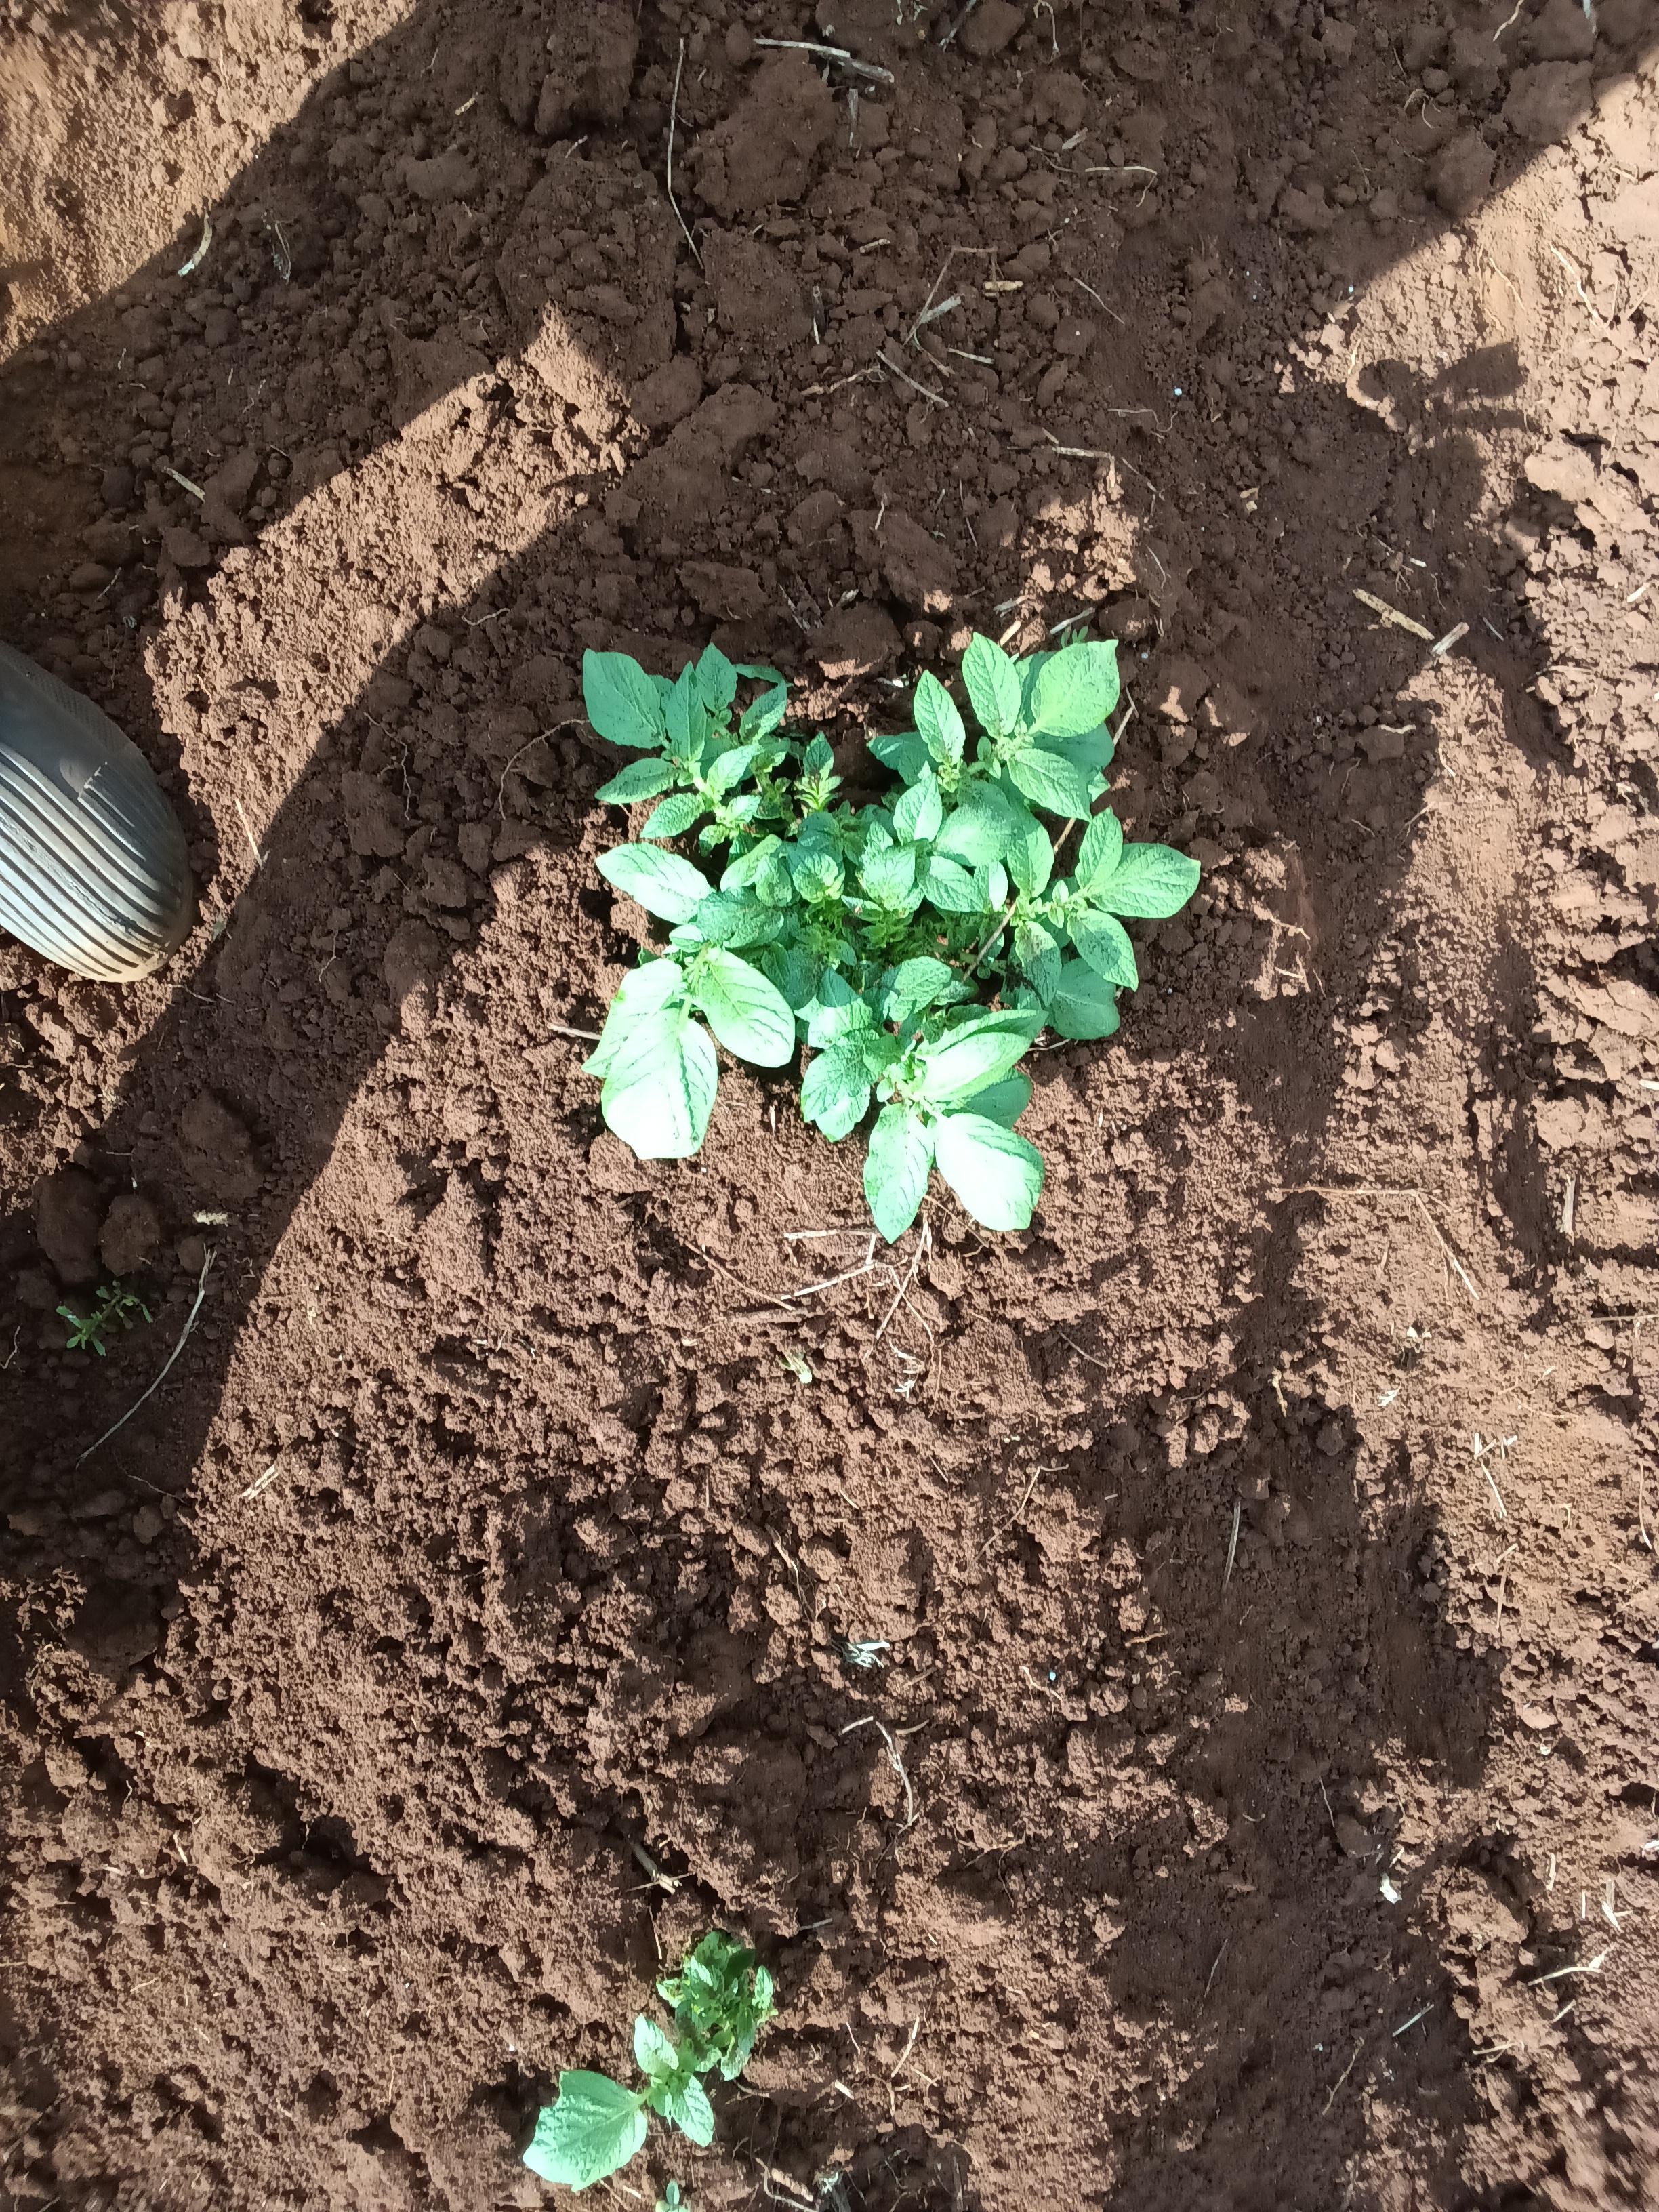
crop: potato
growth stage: emergence
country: Kenya
